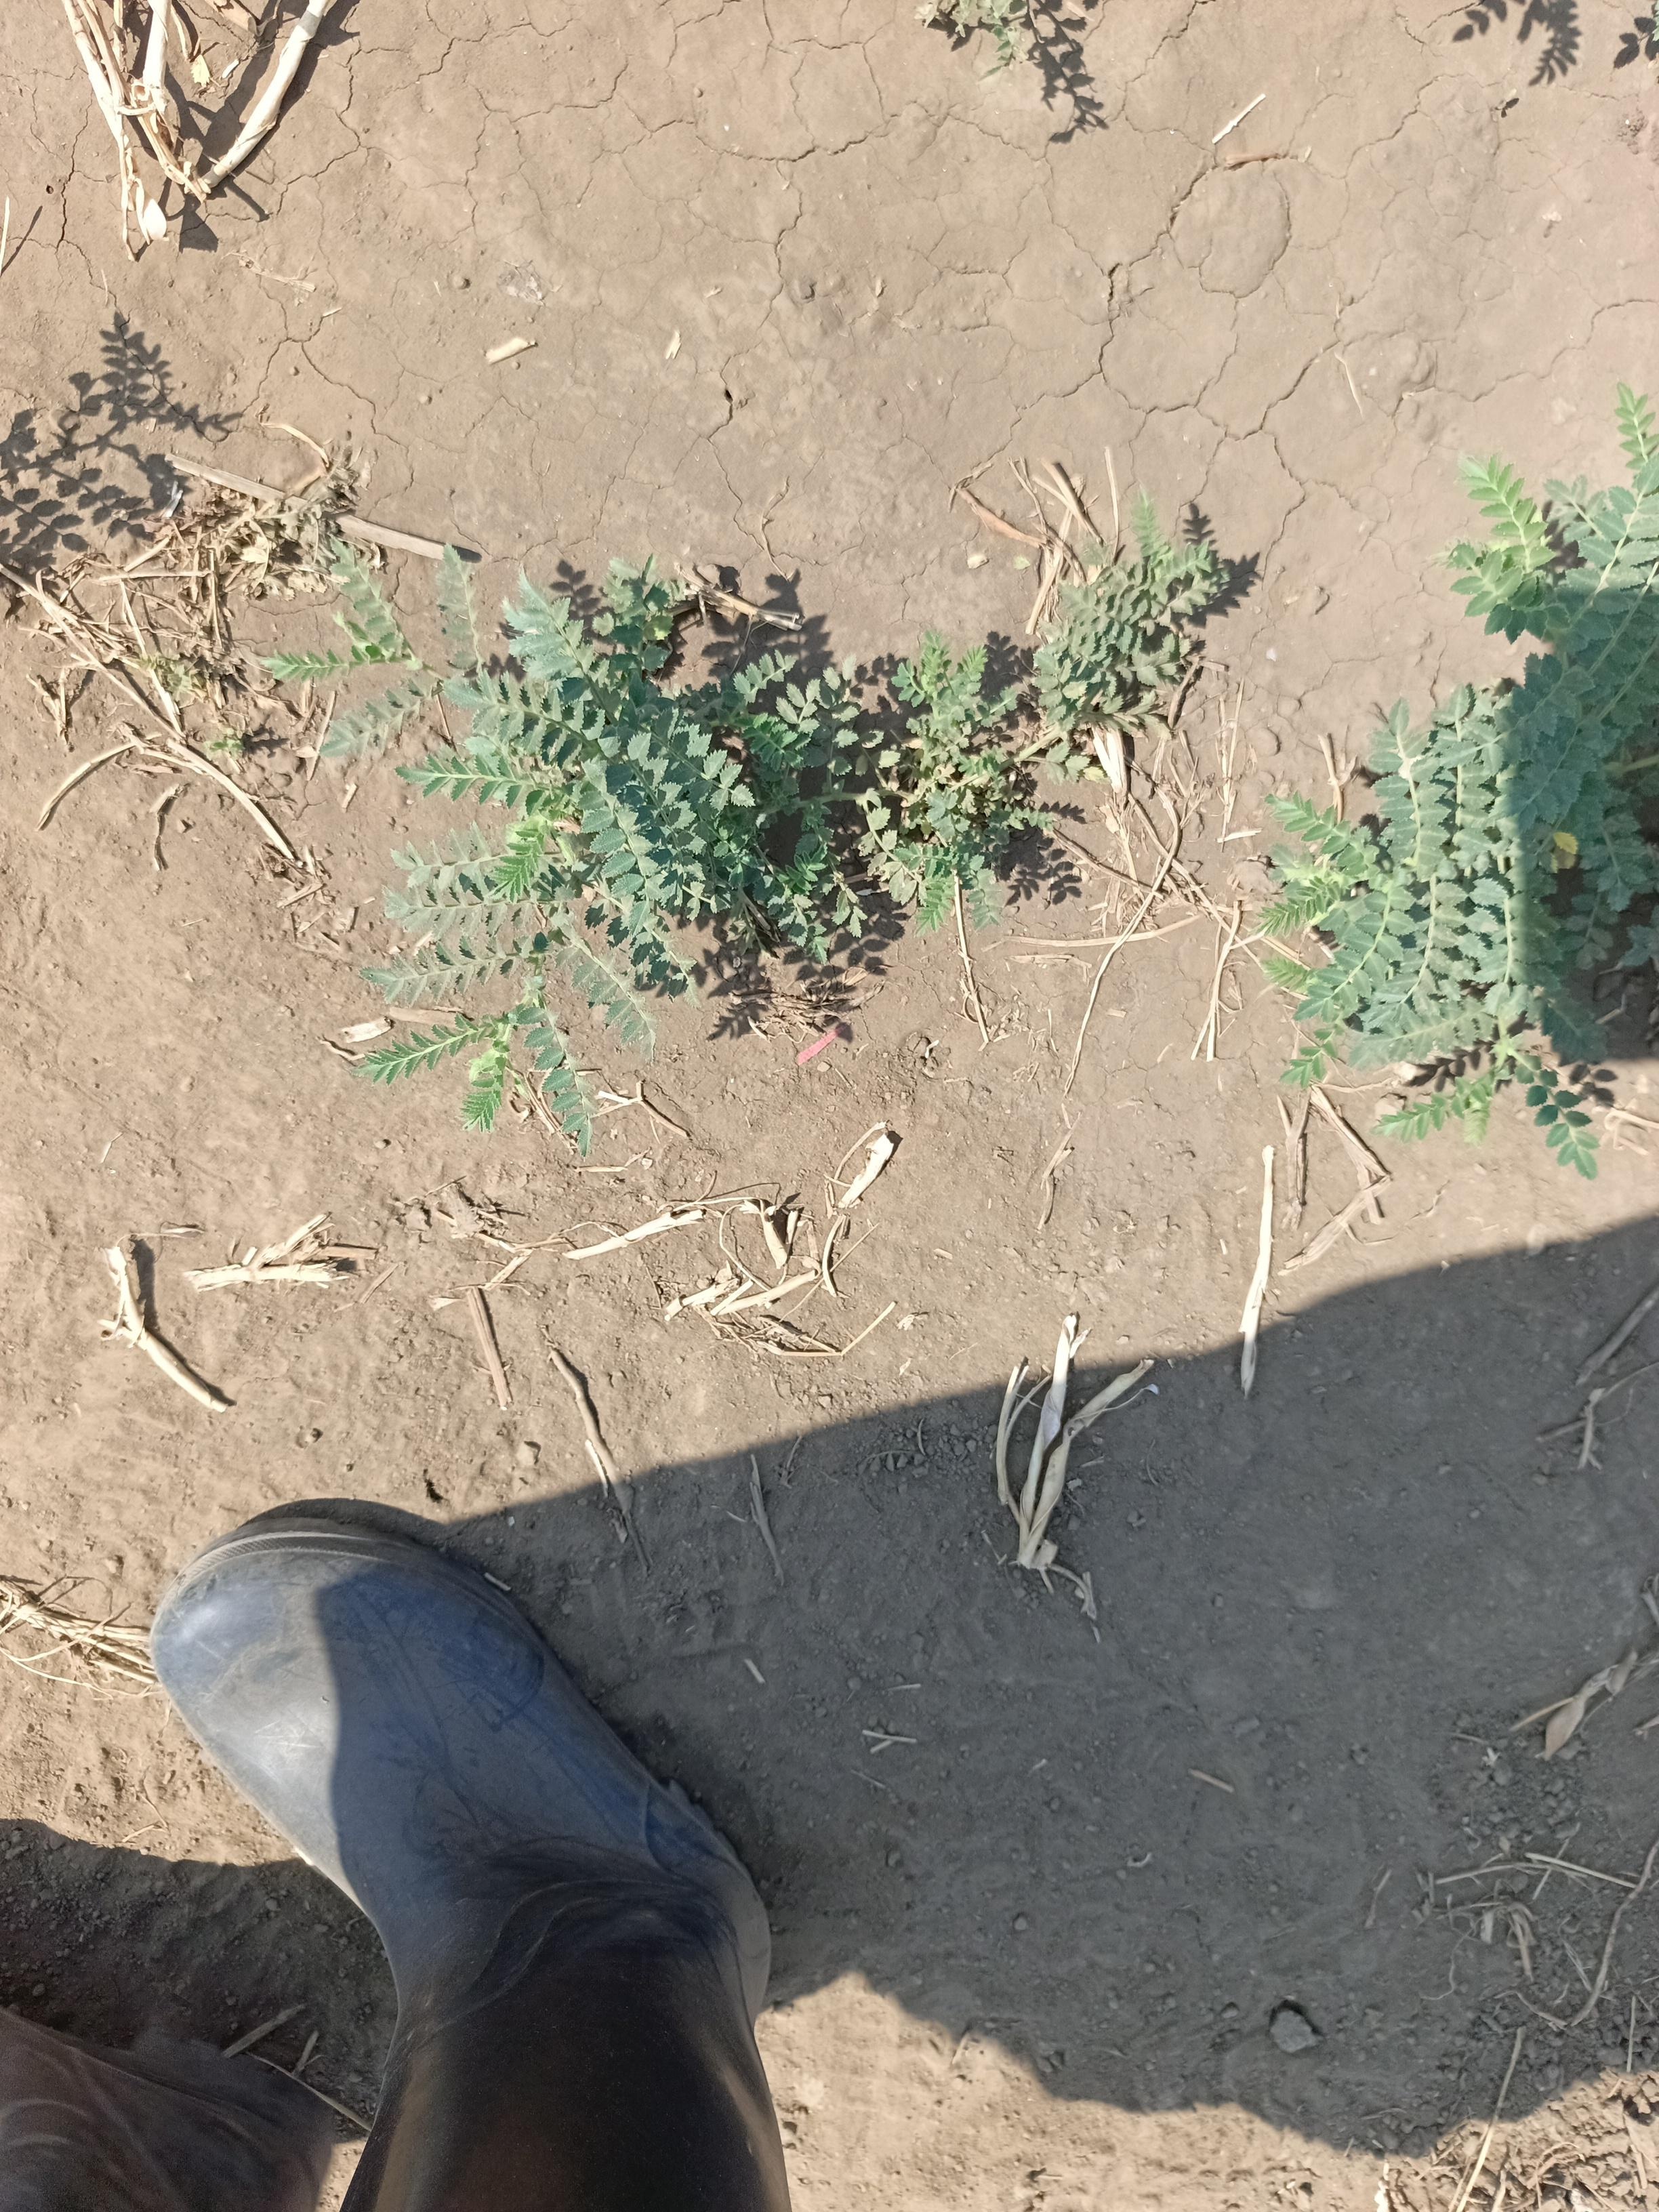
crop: chickpea
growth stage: vegetative
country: Tanzania
